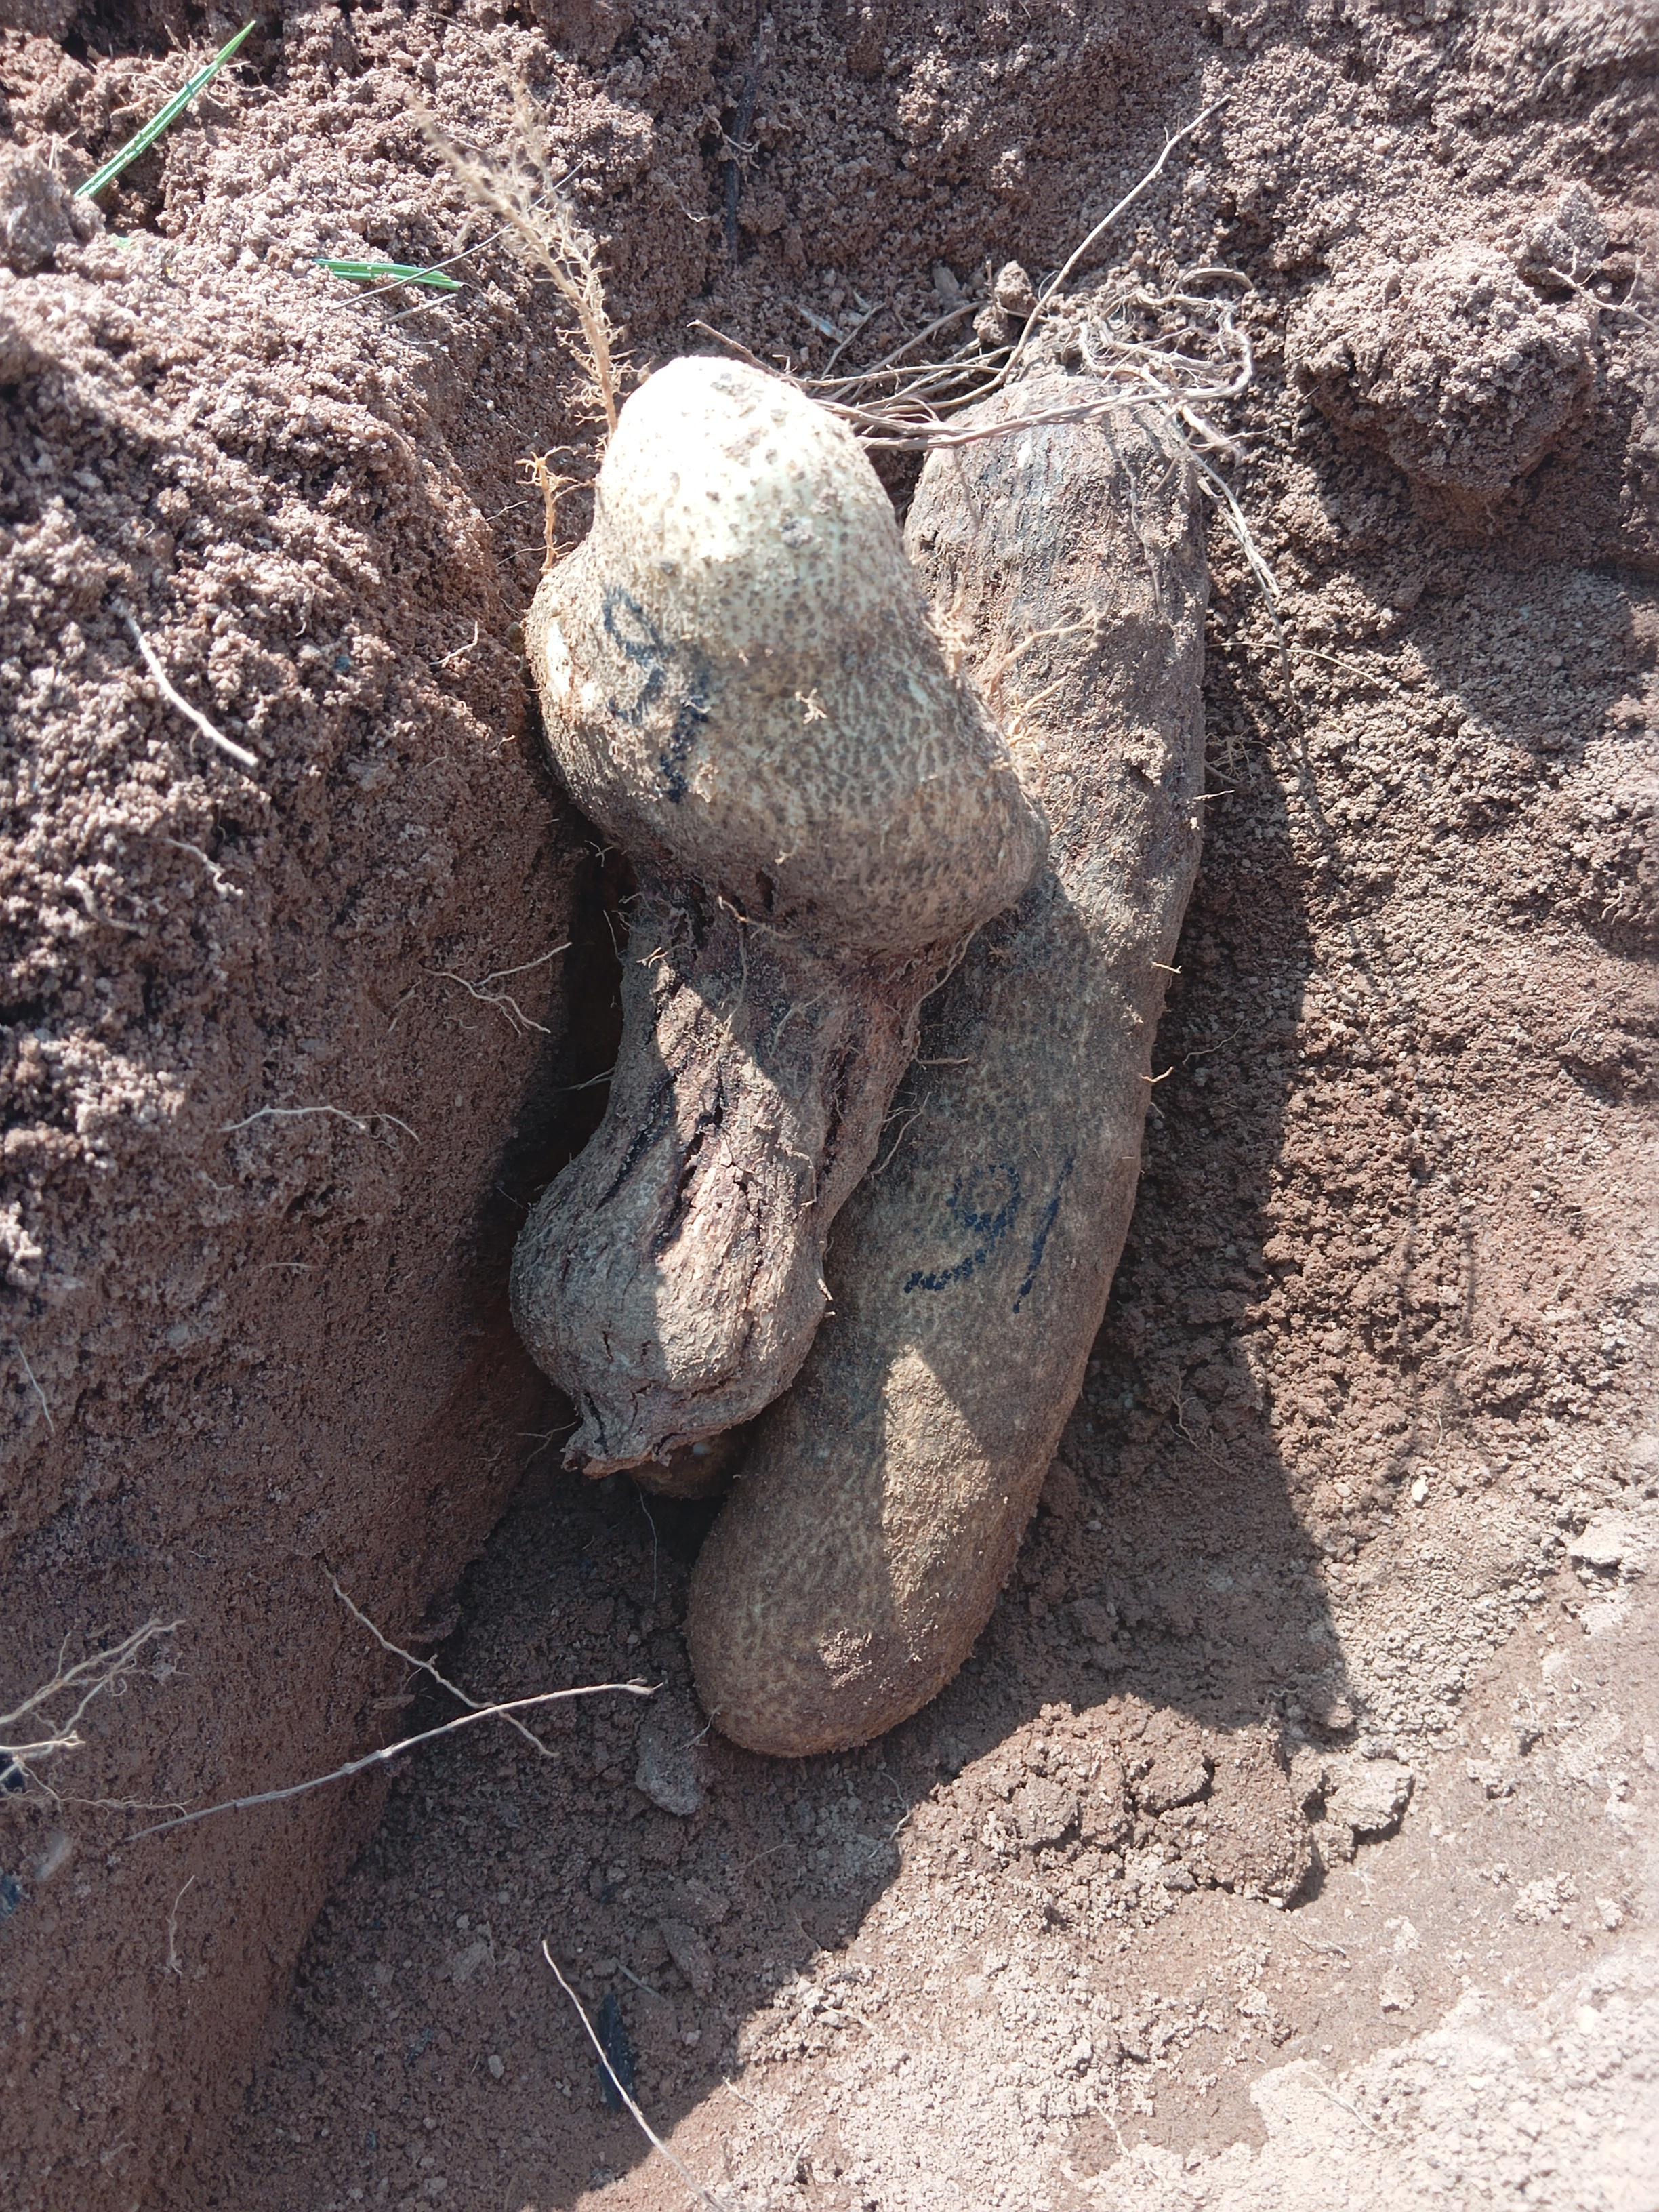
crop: yam
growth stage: harvest
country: Nigeria
